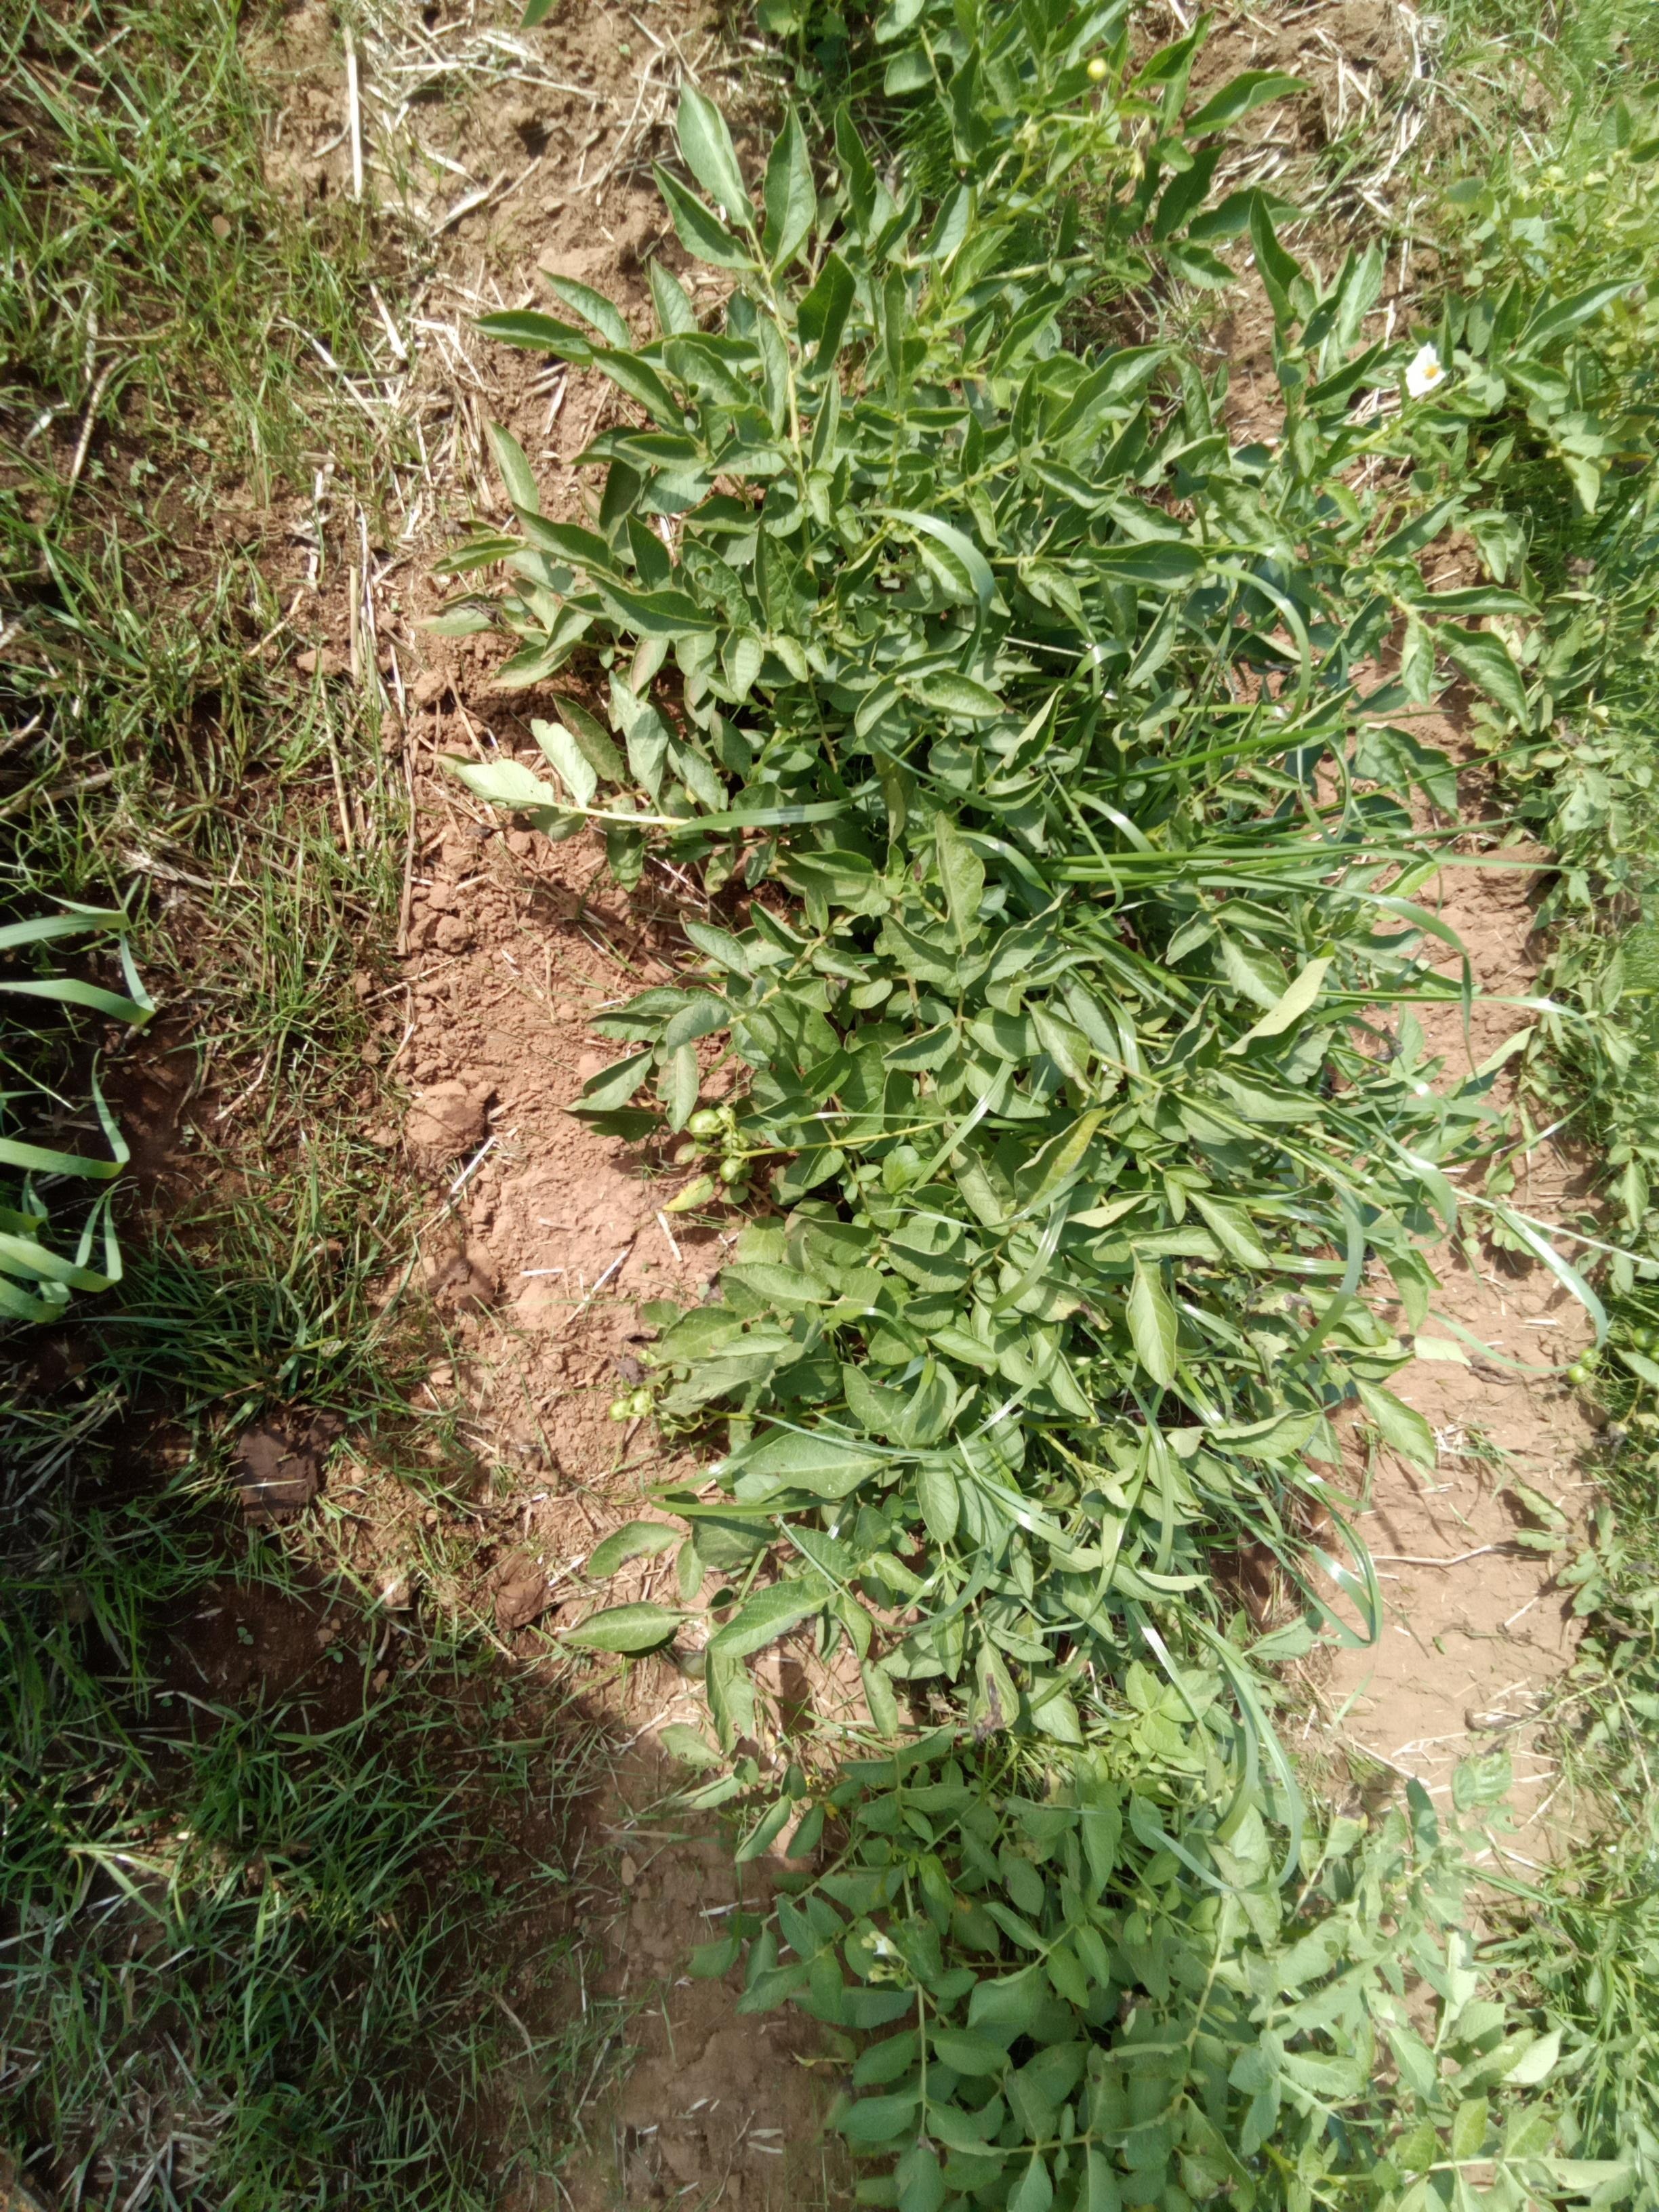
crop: potato
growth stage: harvest maturity
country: Kenya
